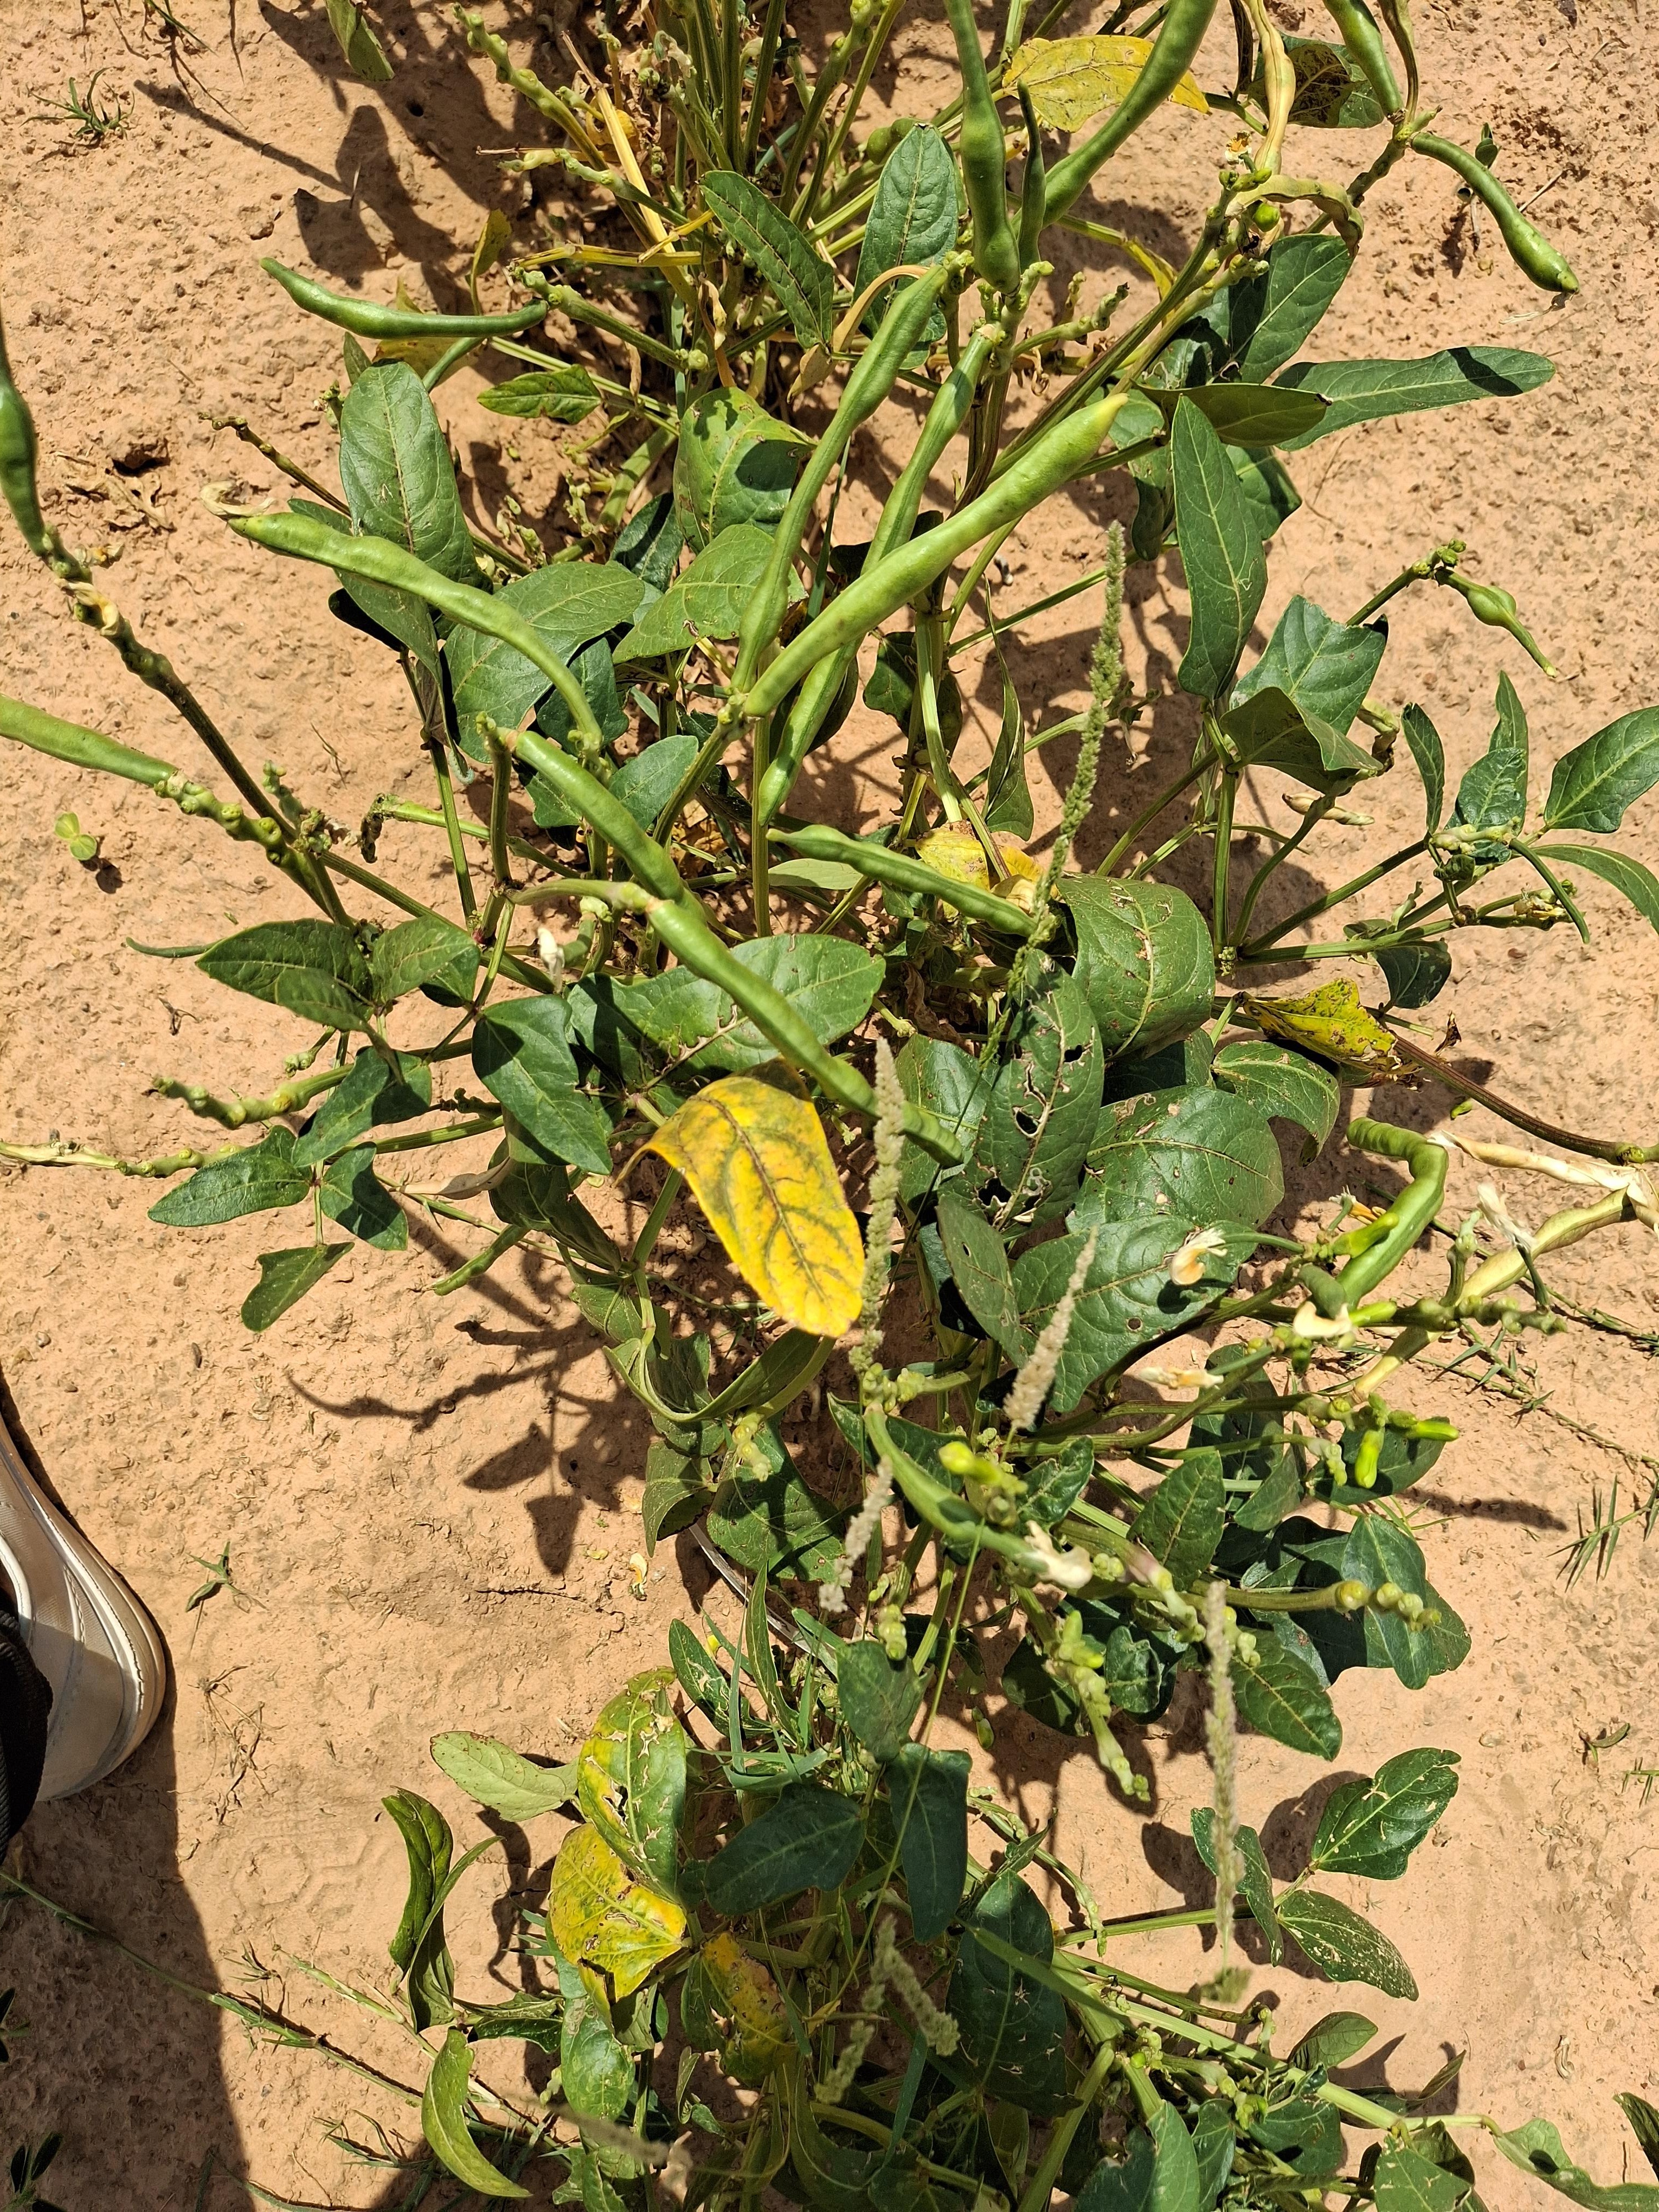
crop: cowpea
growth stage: harvest maturity
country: Nigeria
